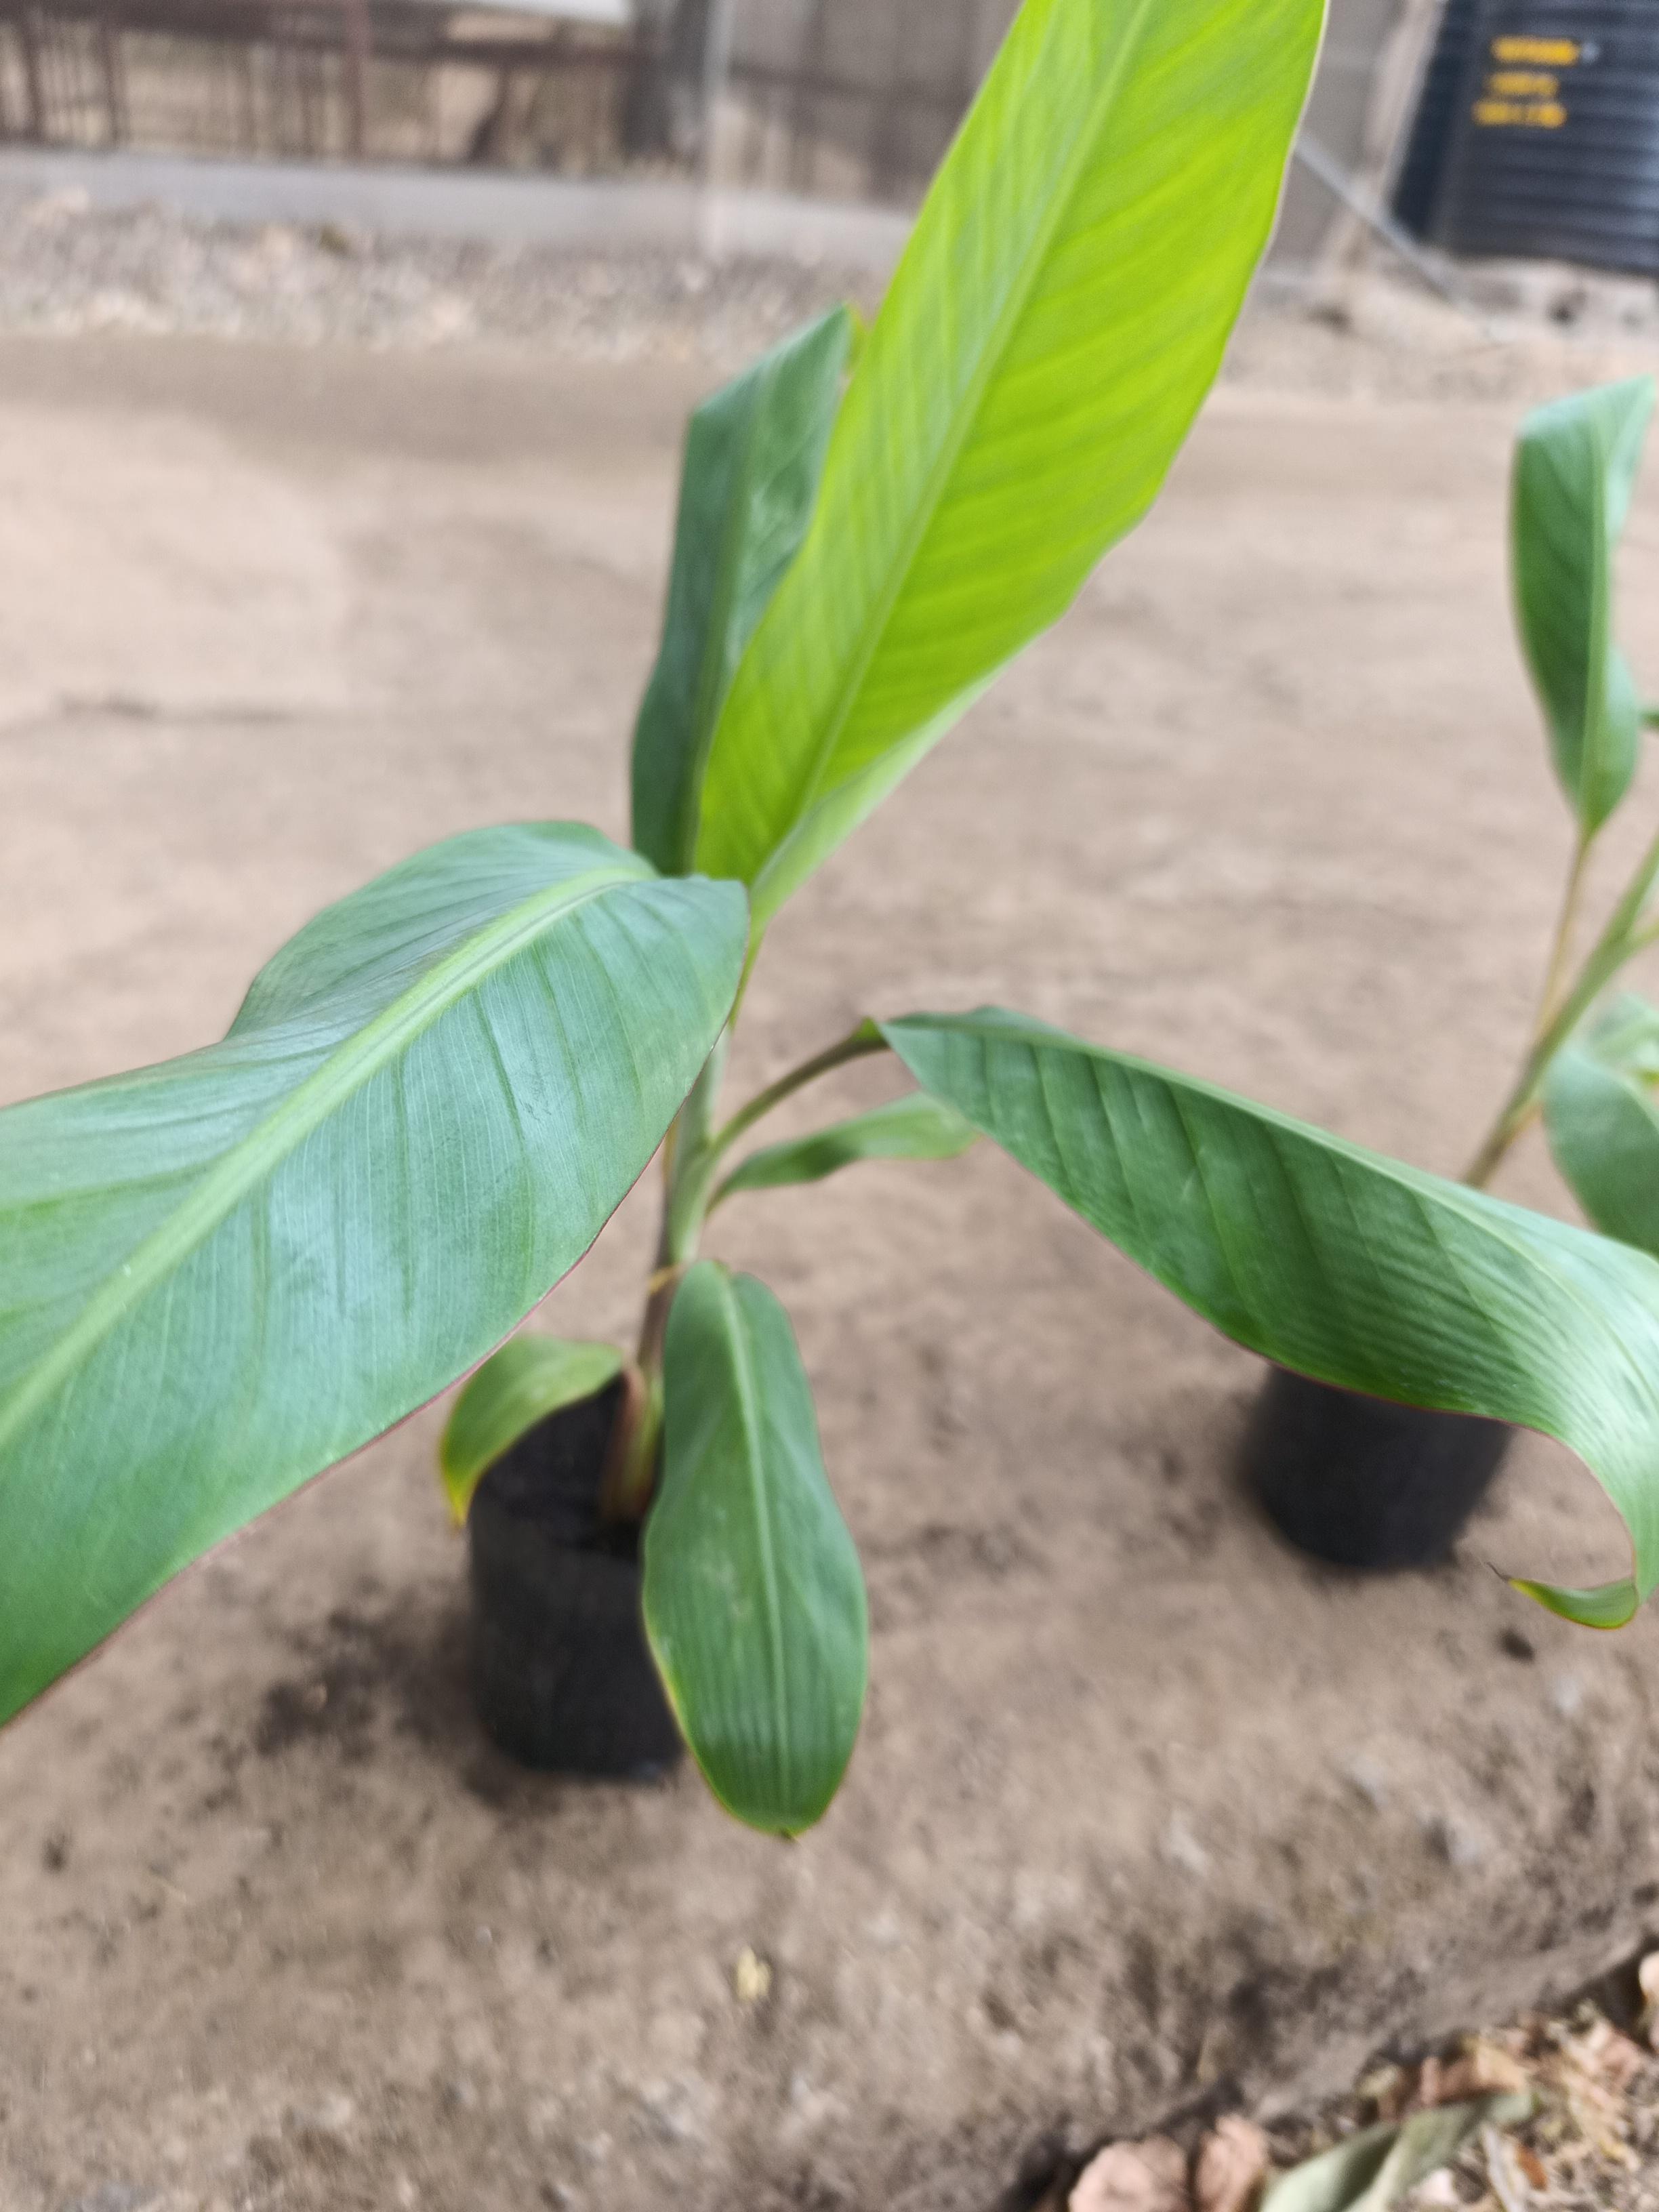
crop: banana
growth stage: vegetative
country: Tanzania
